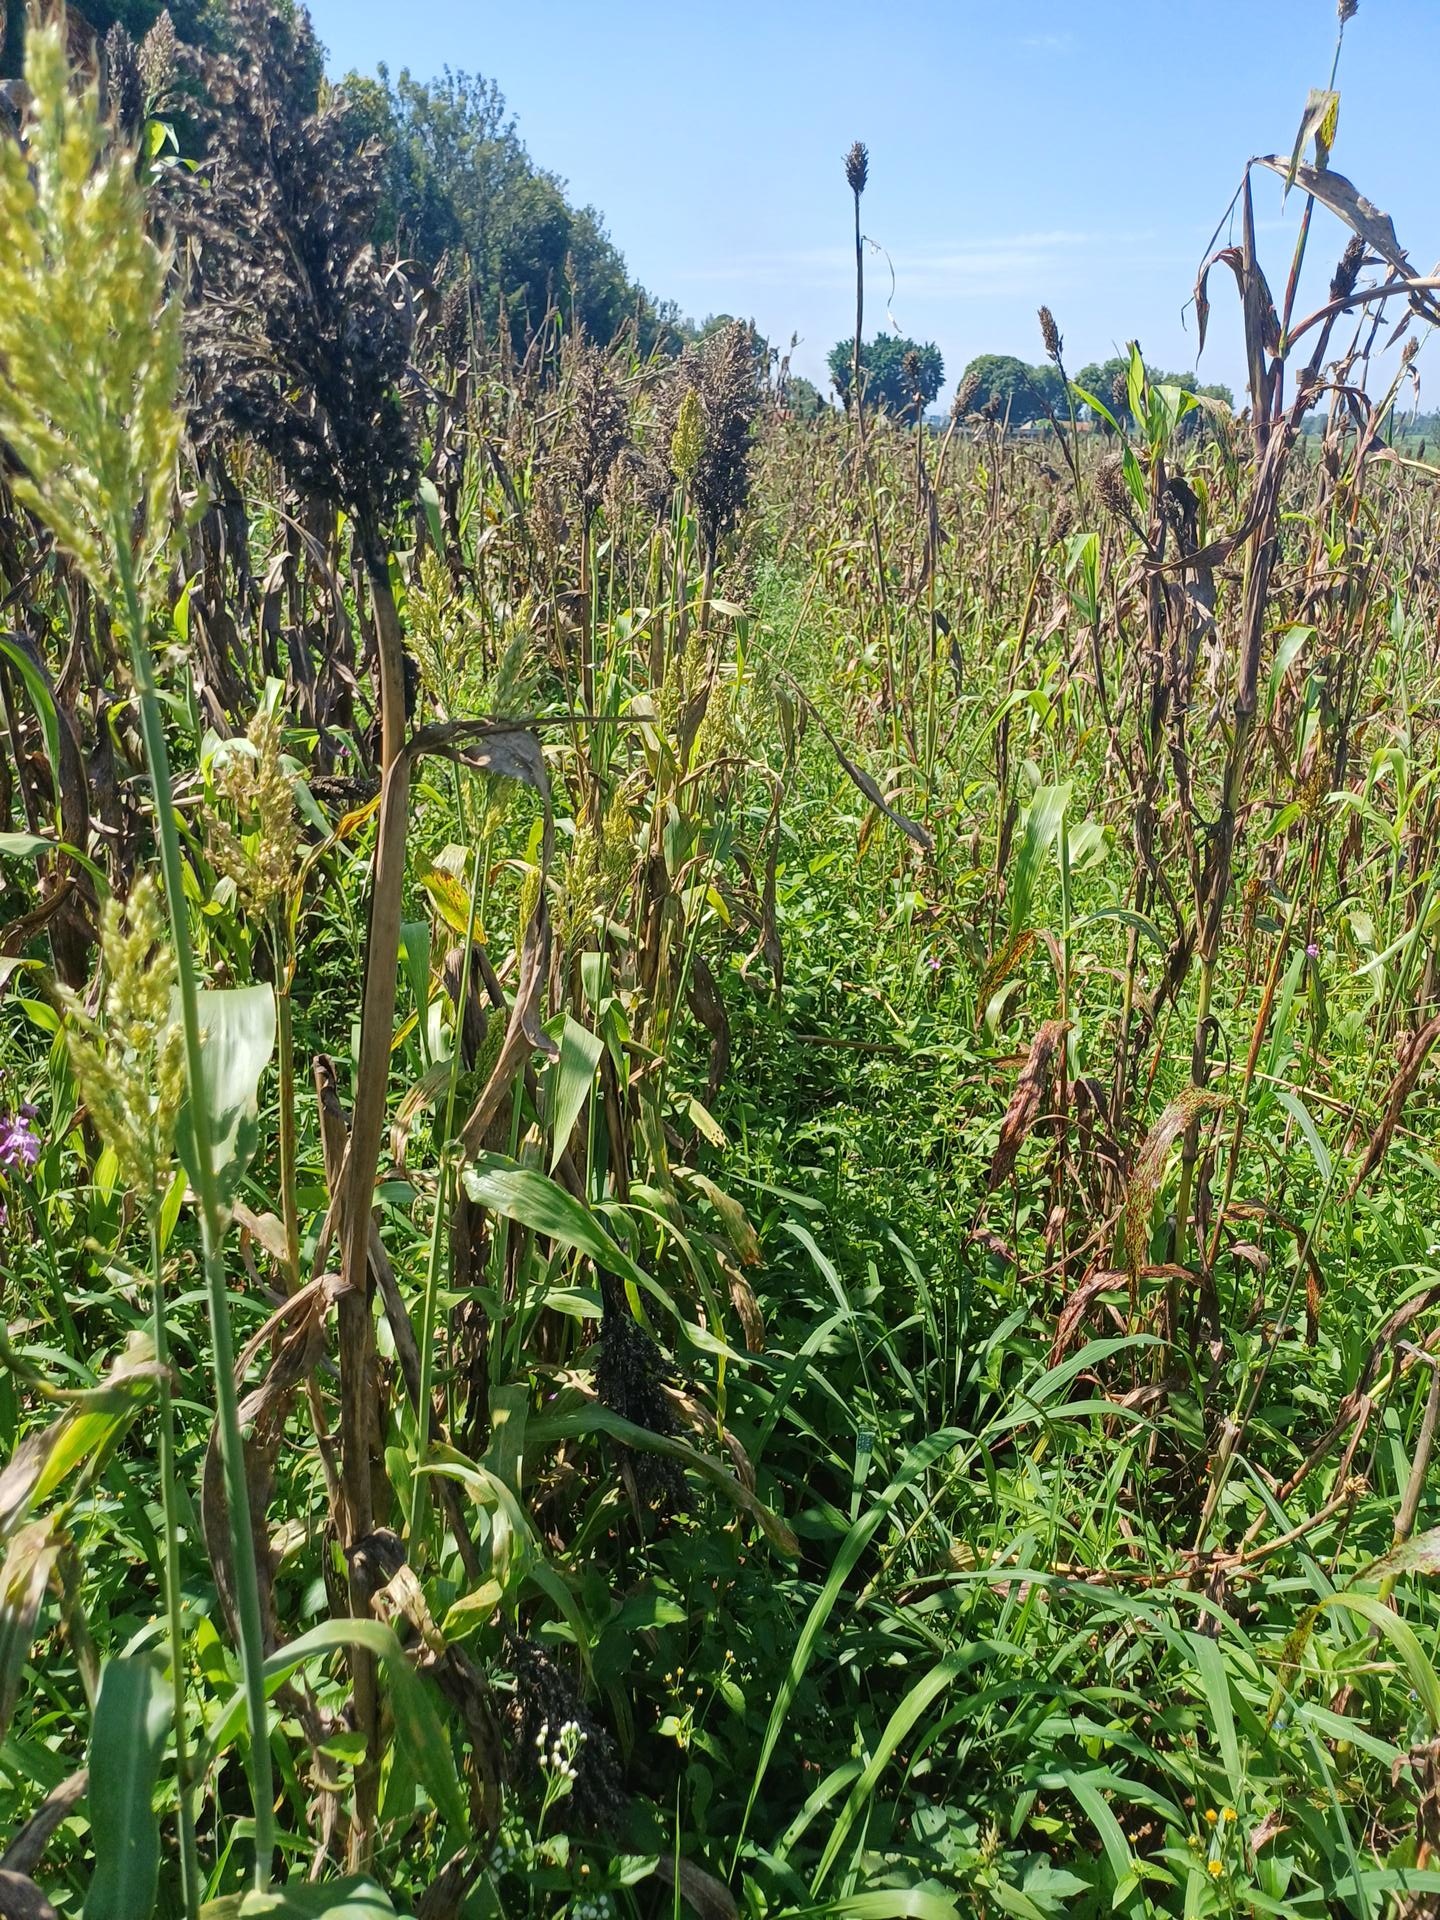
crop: sorghum
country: Kenya
